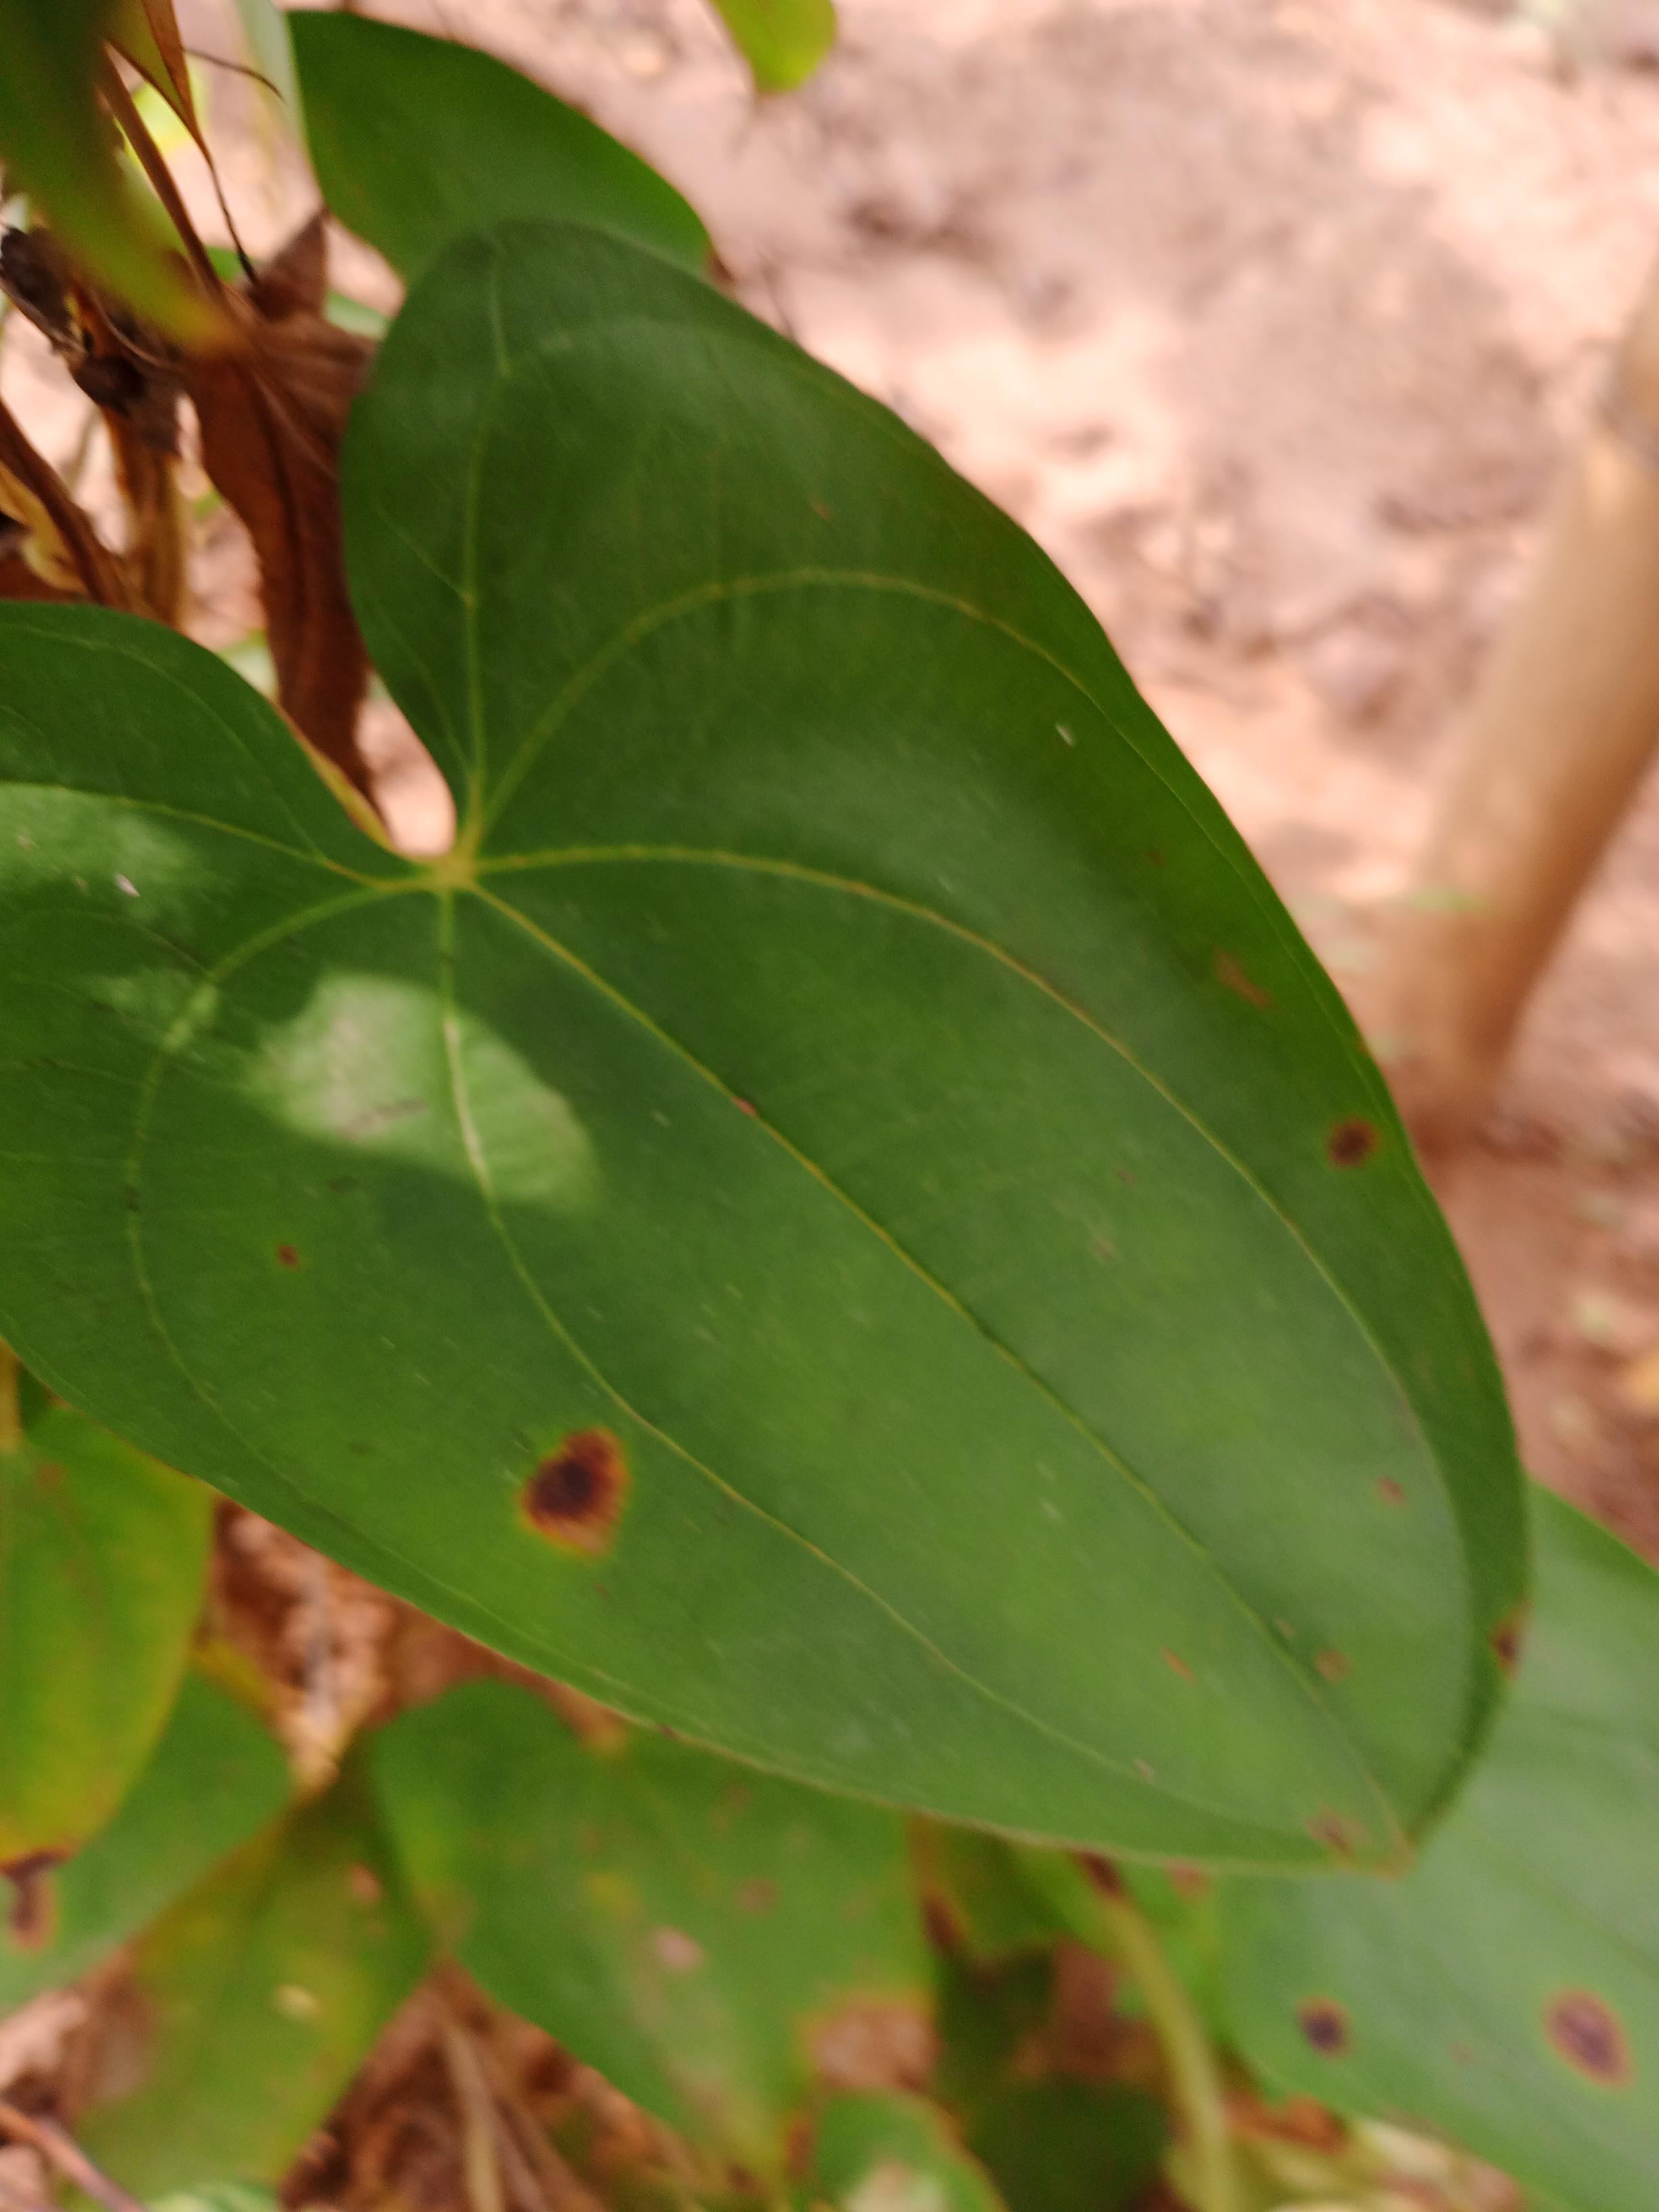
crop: yam
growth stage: vegetative
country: Nigeria
